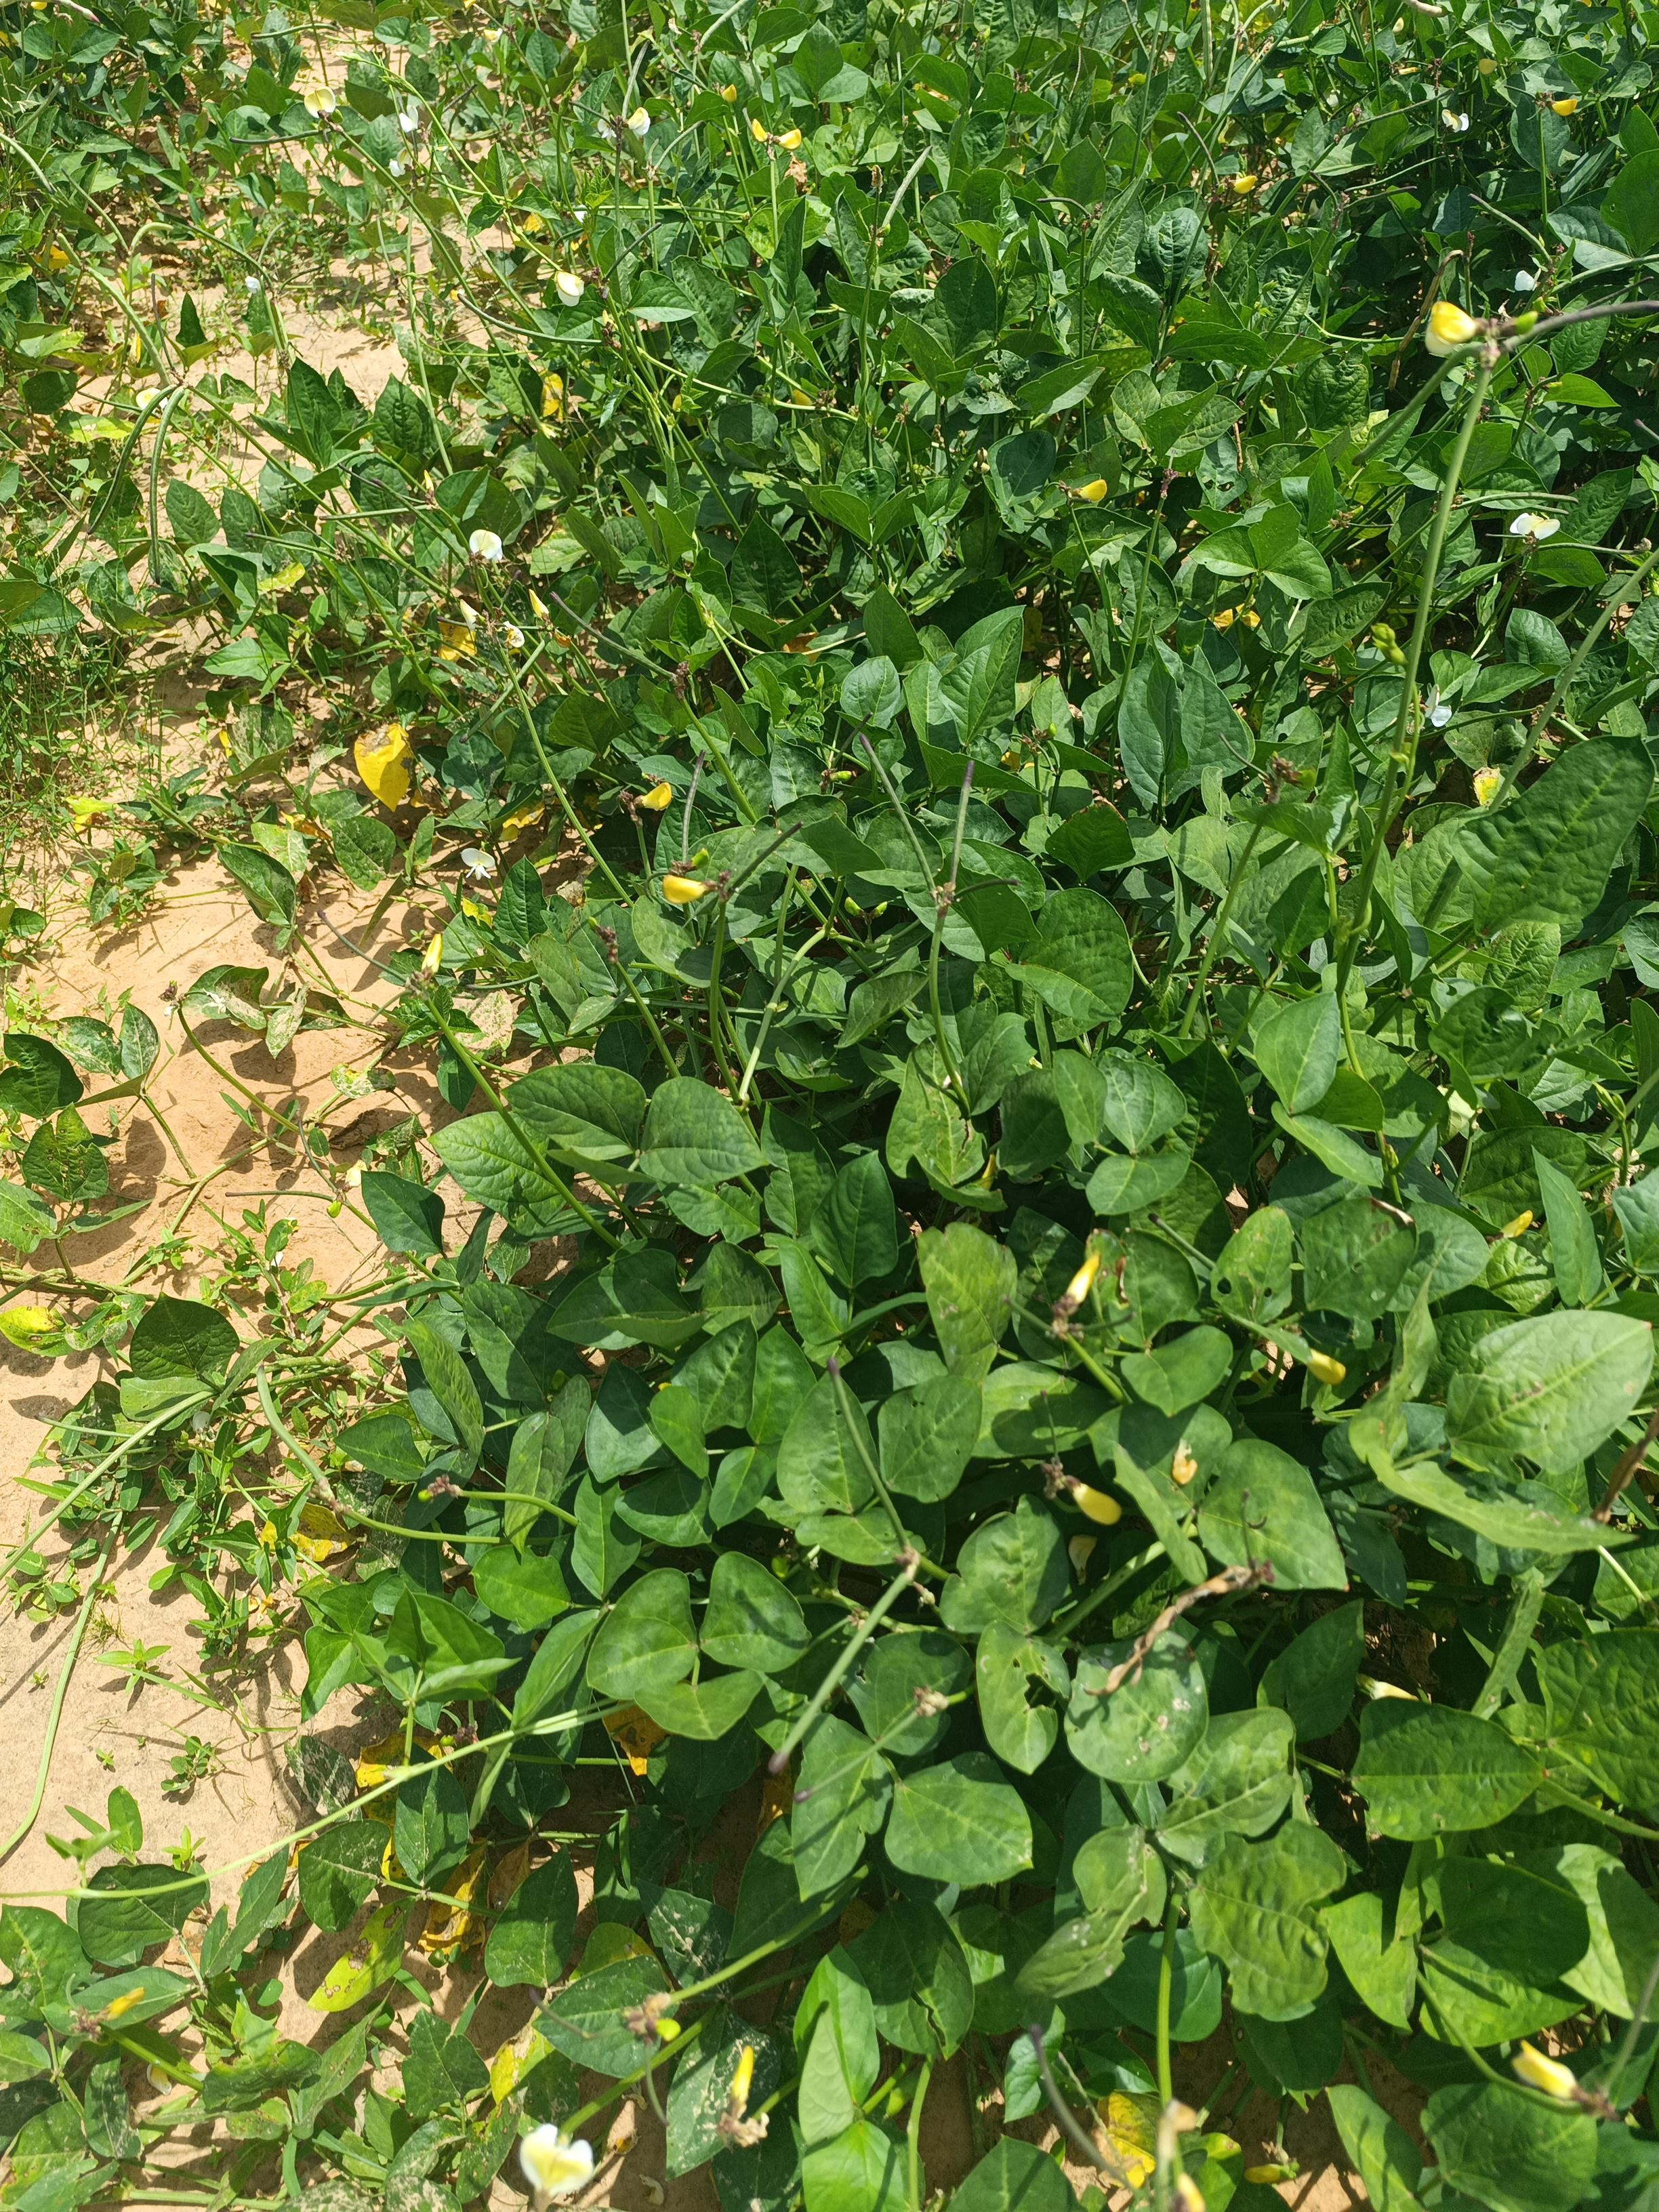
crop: cowpea
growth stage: maturity
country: Nigeria
